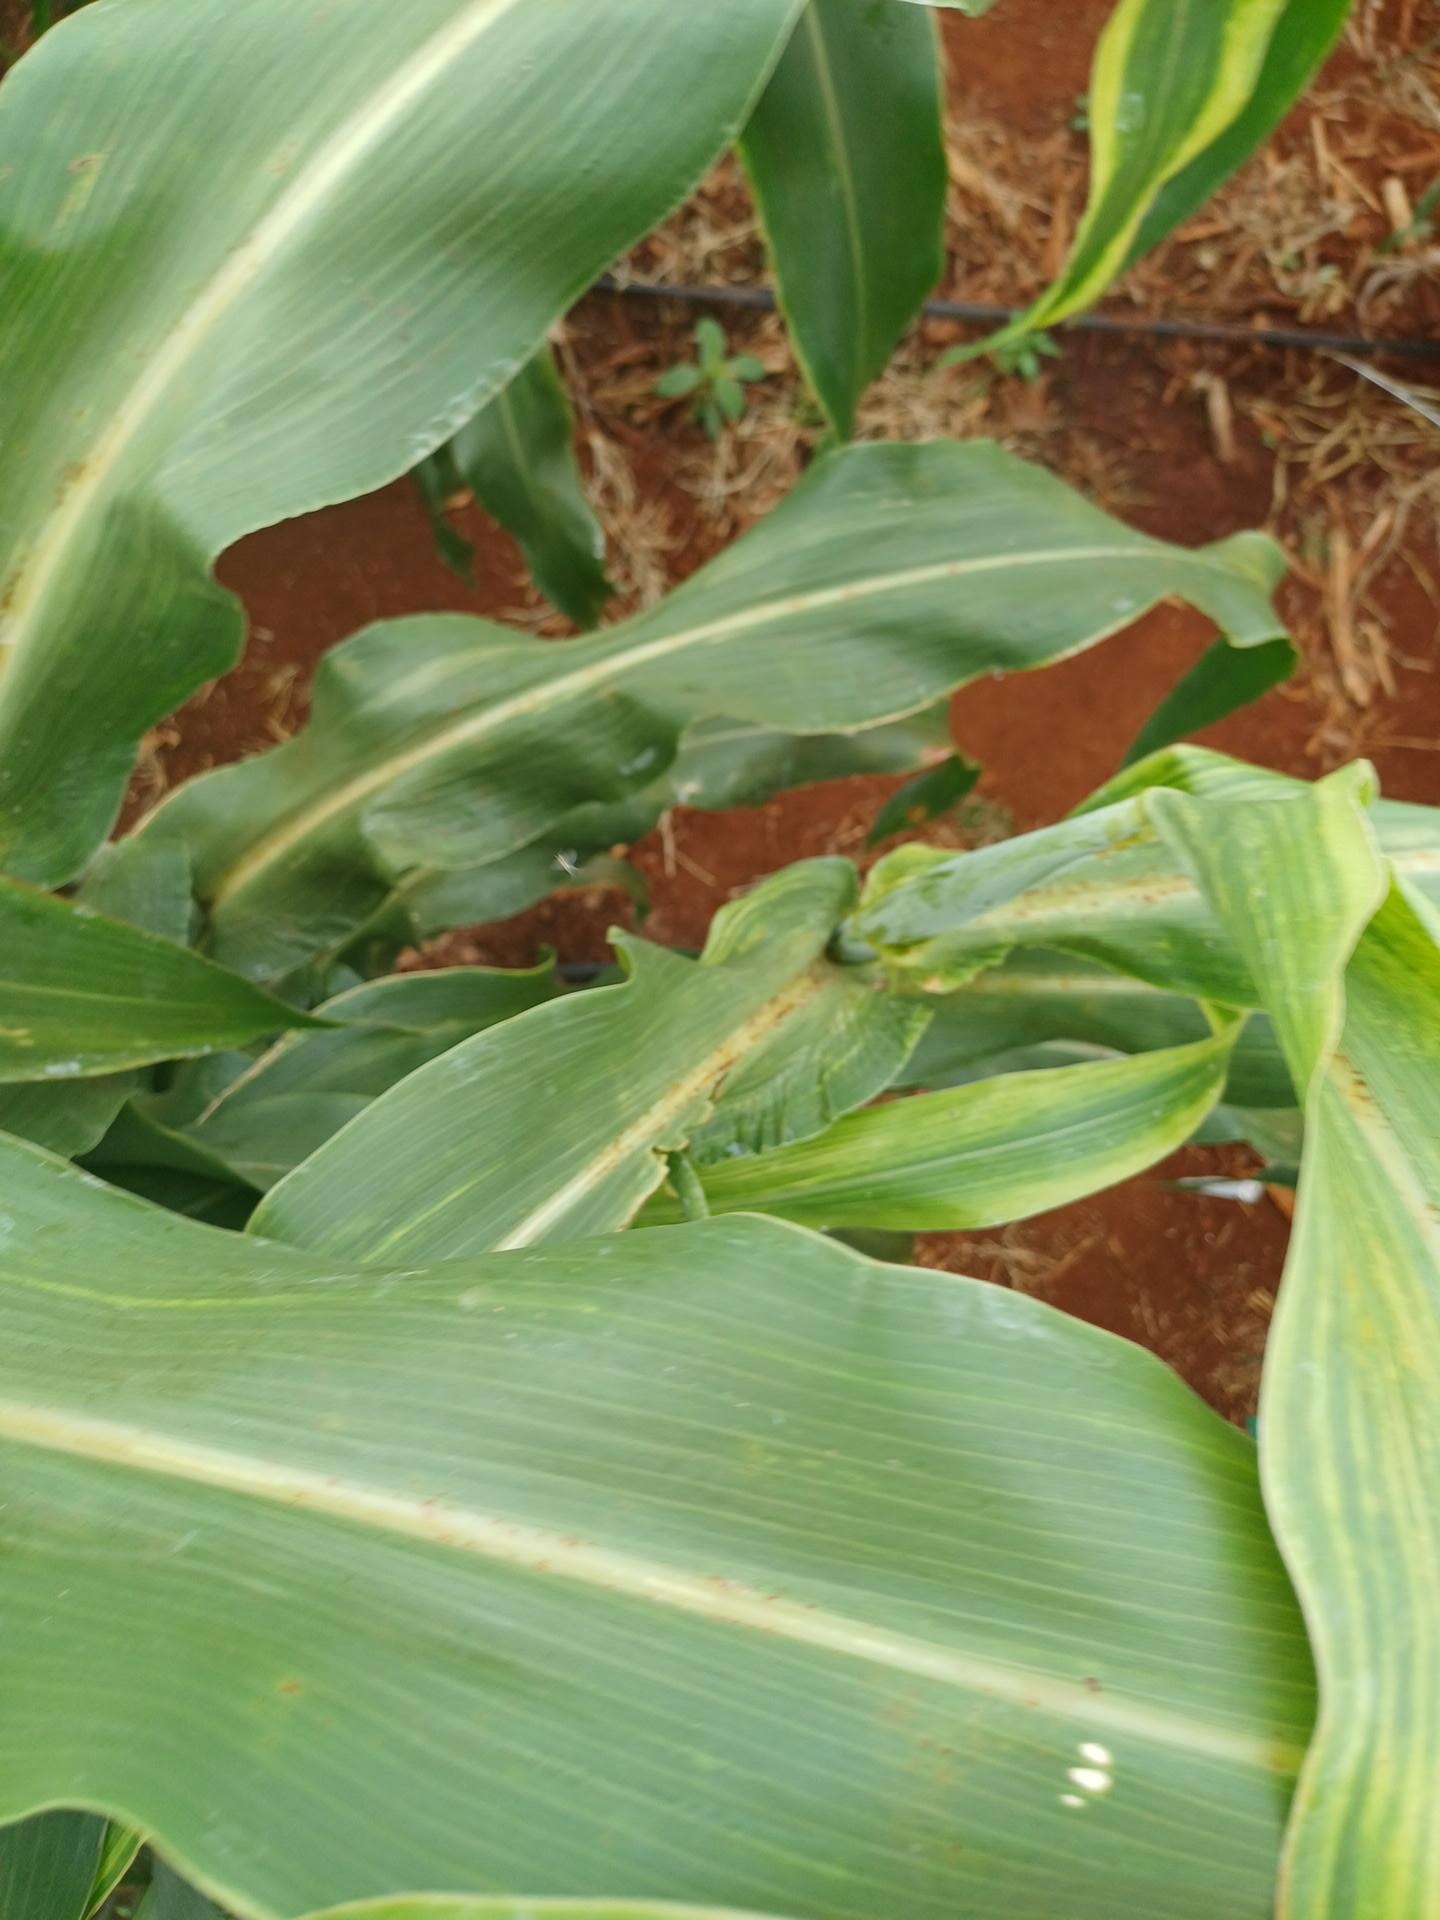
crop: sorghum
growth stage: heading tuber
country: Kenya
